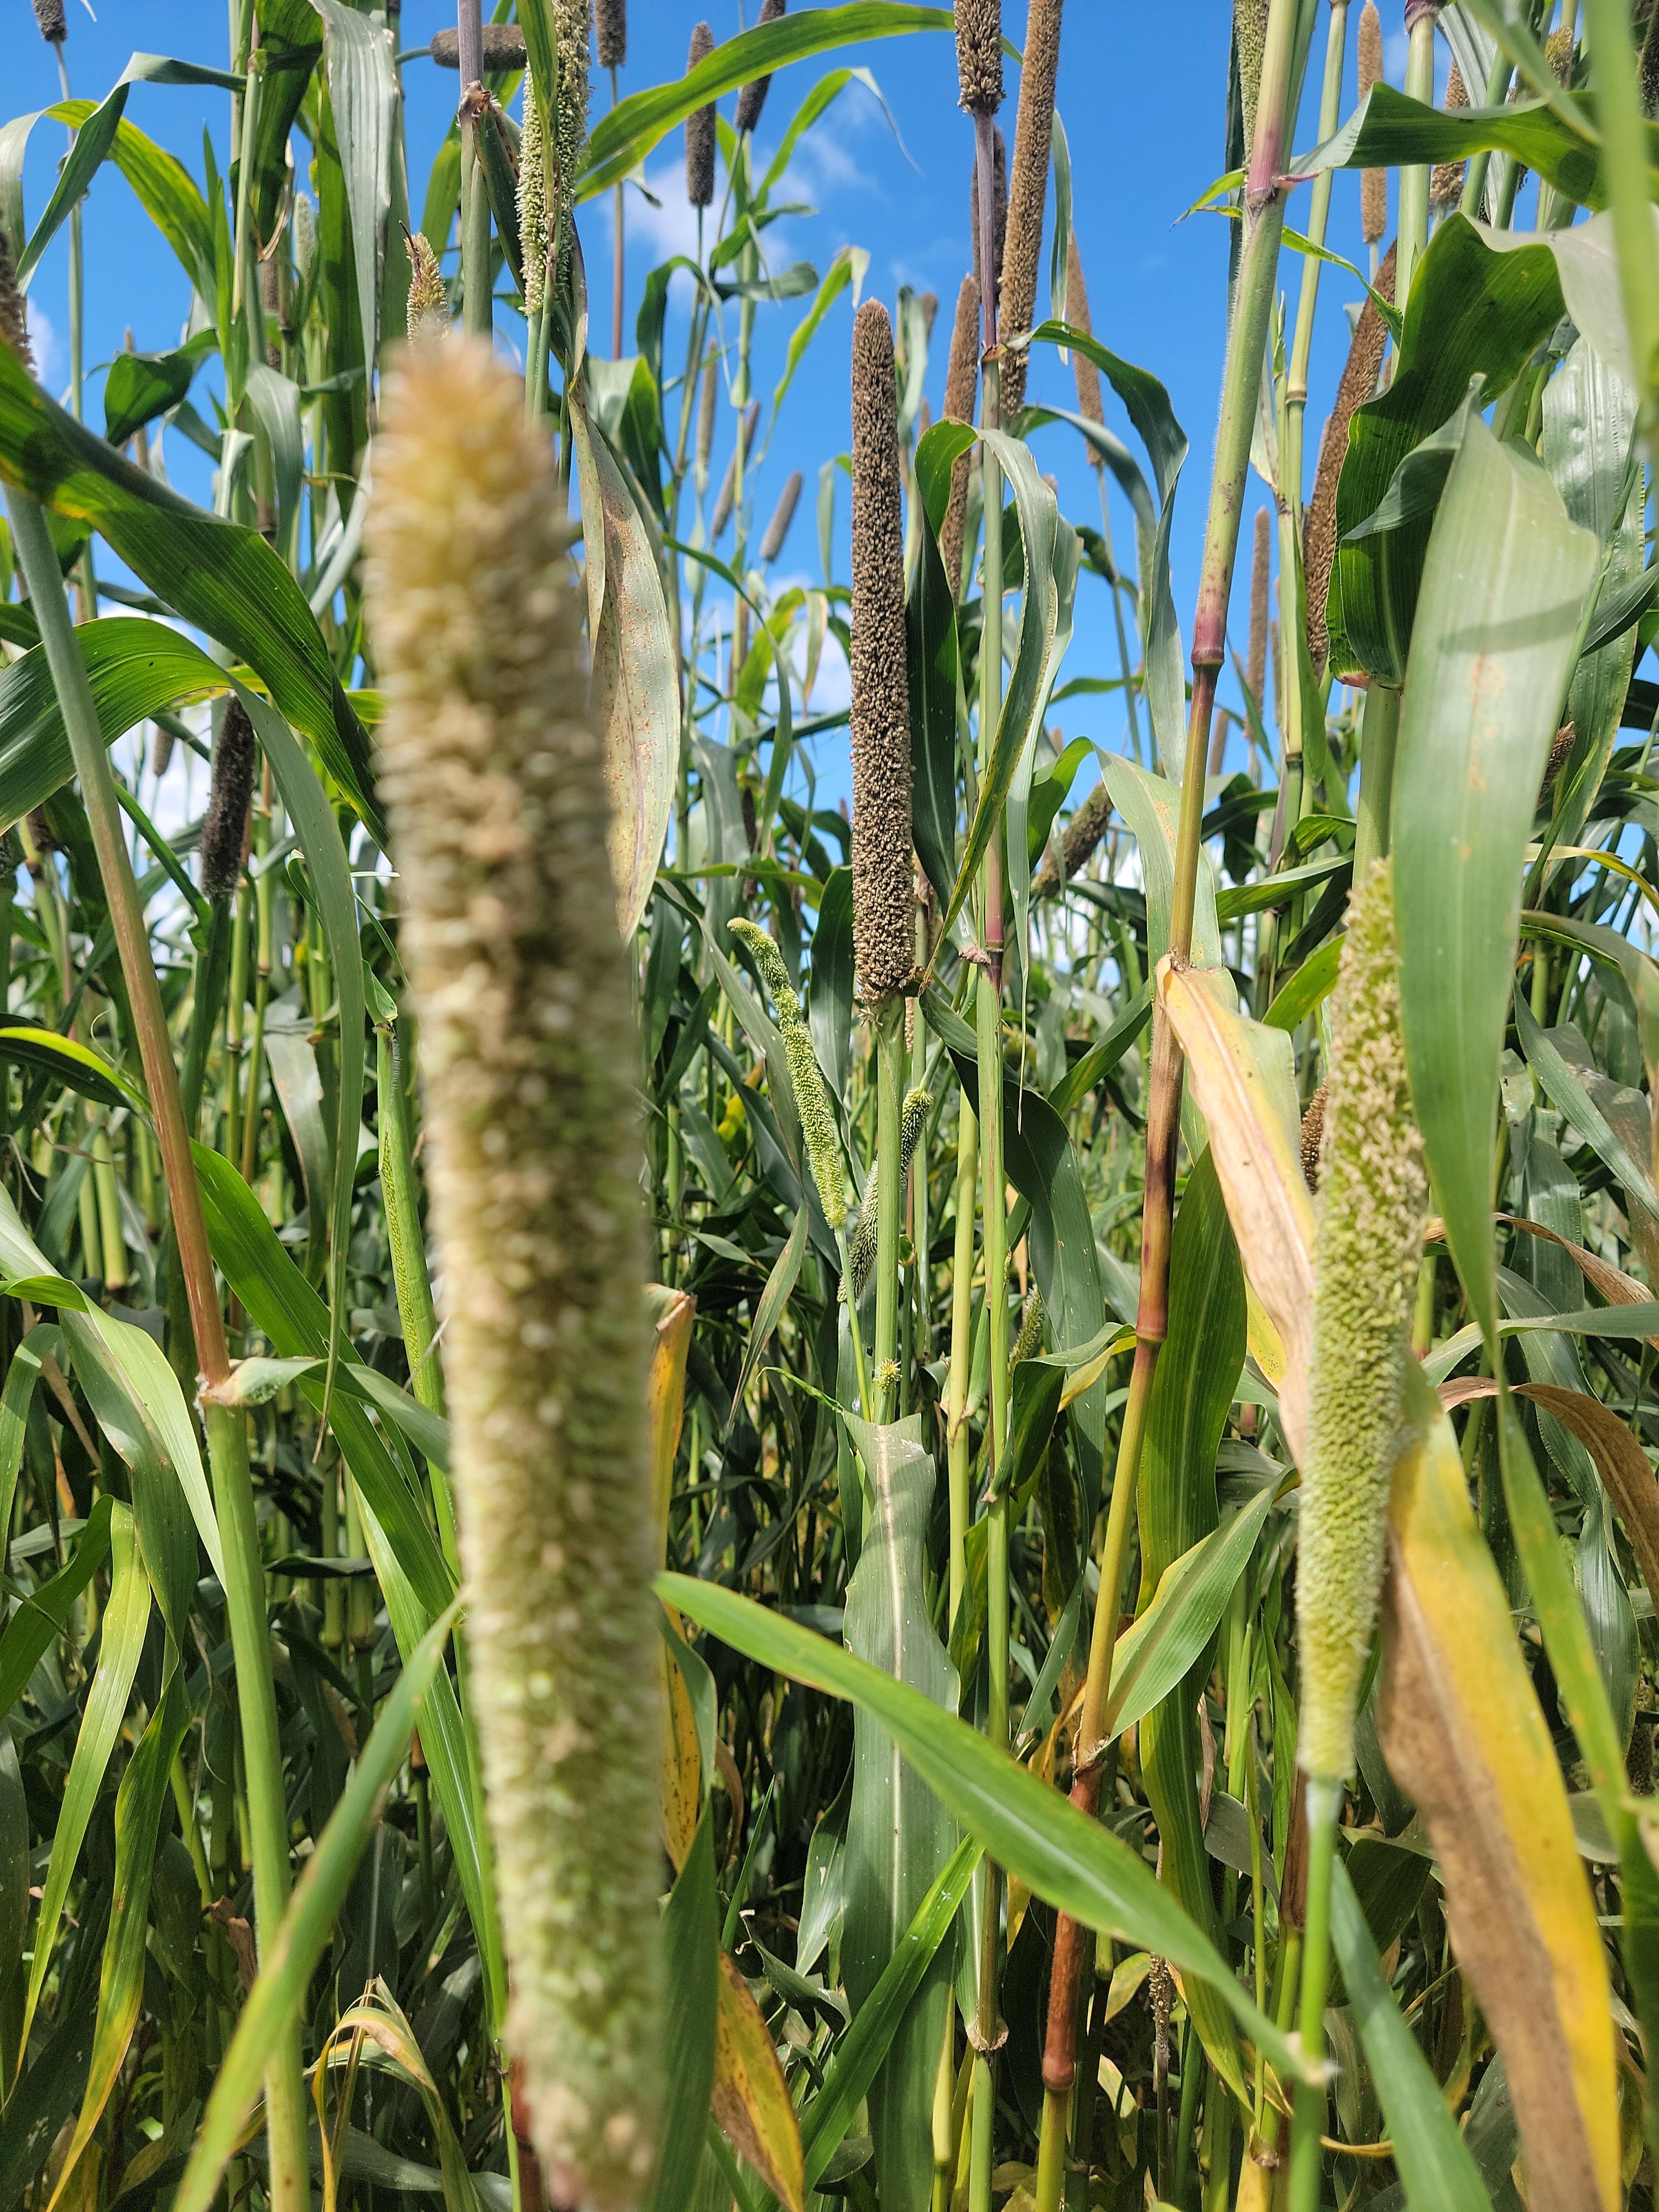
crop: pearl millet
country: Tanzania
